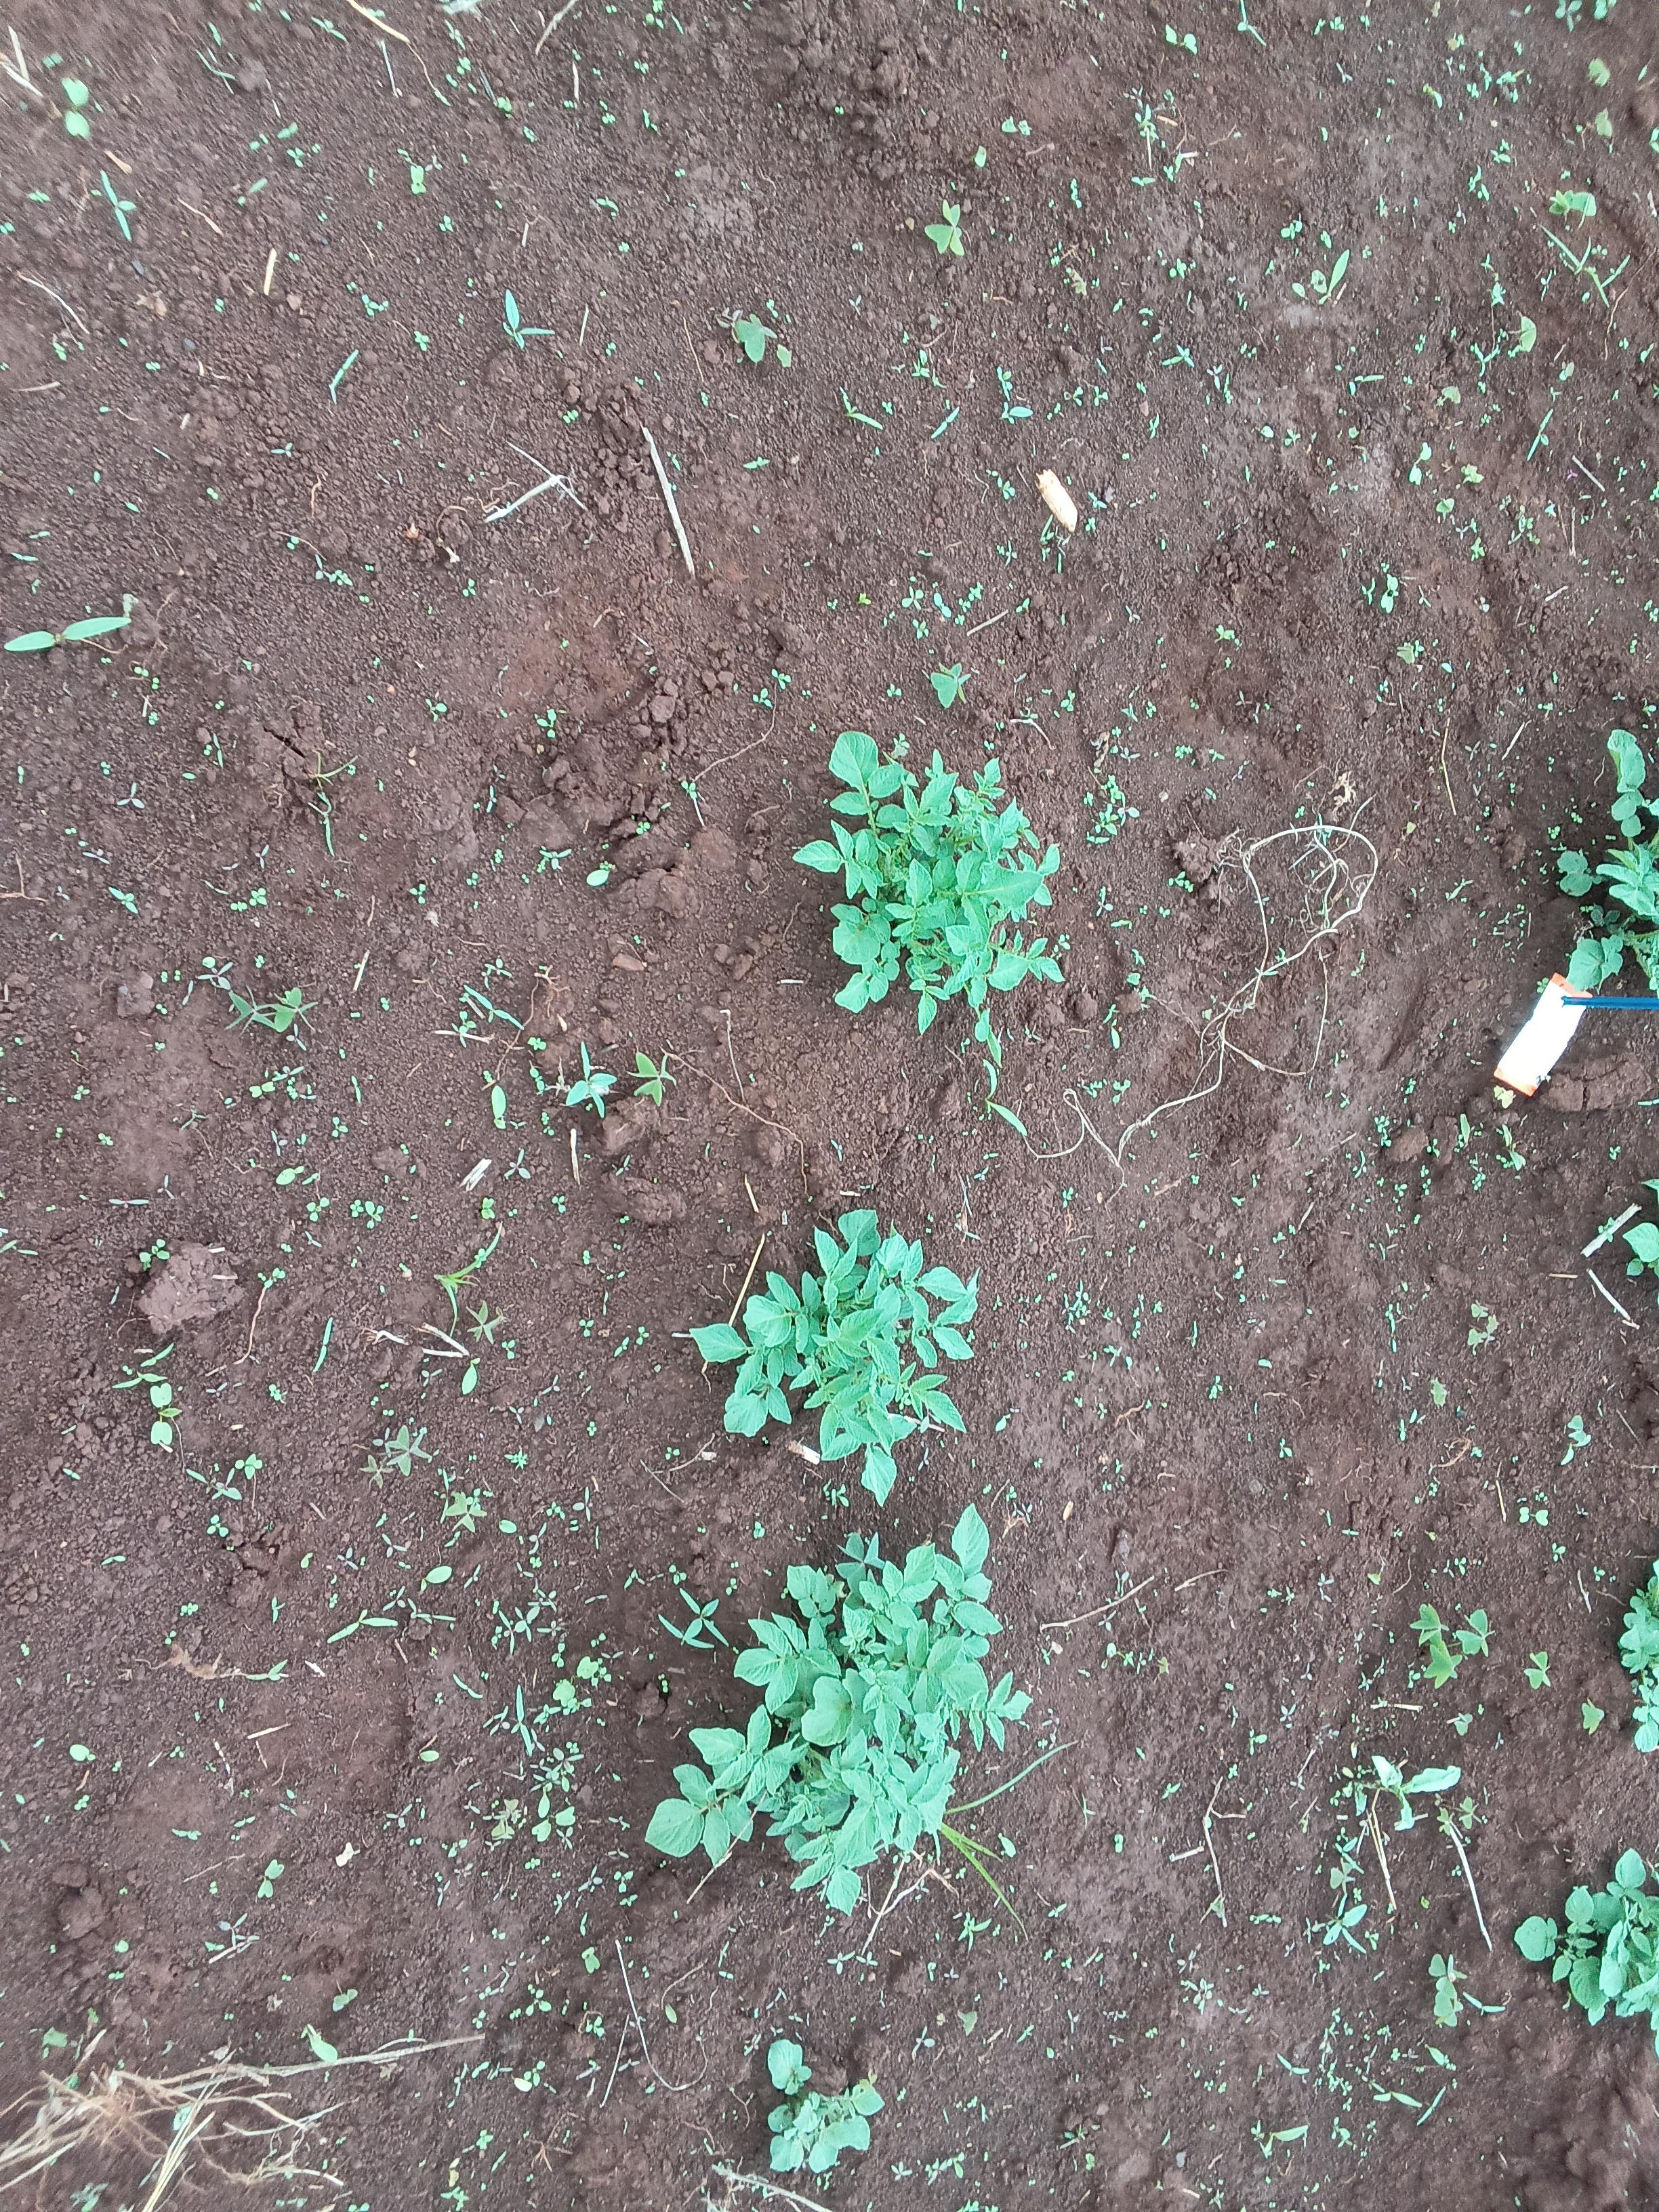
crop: potato
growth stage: sprouting emergence
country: Kenya
